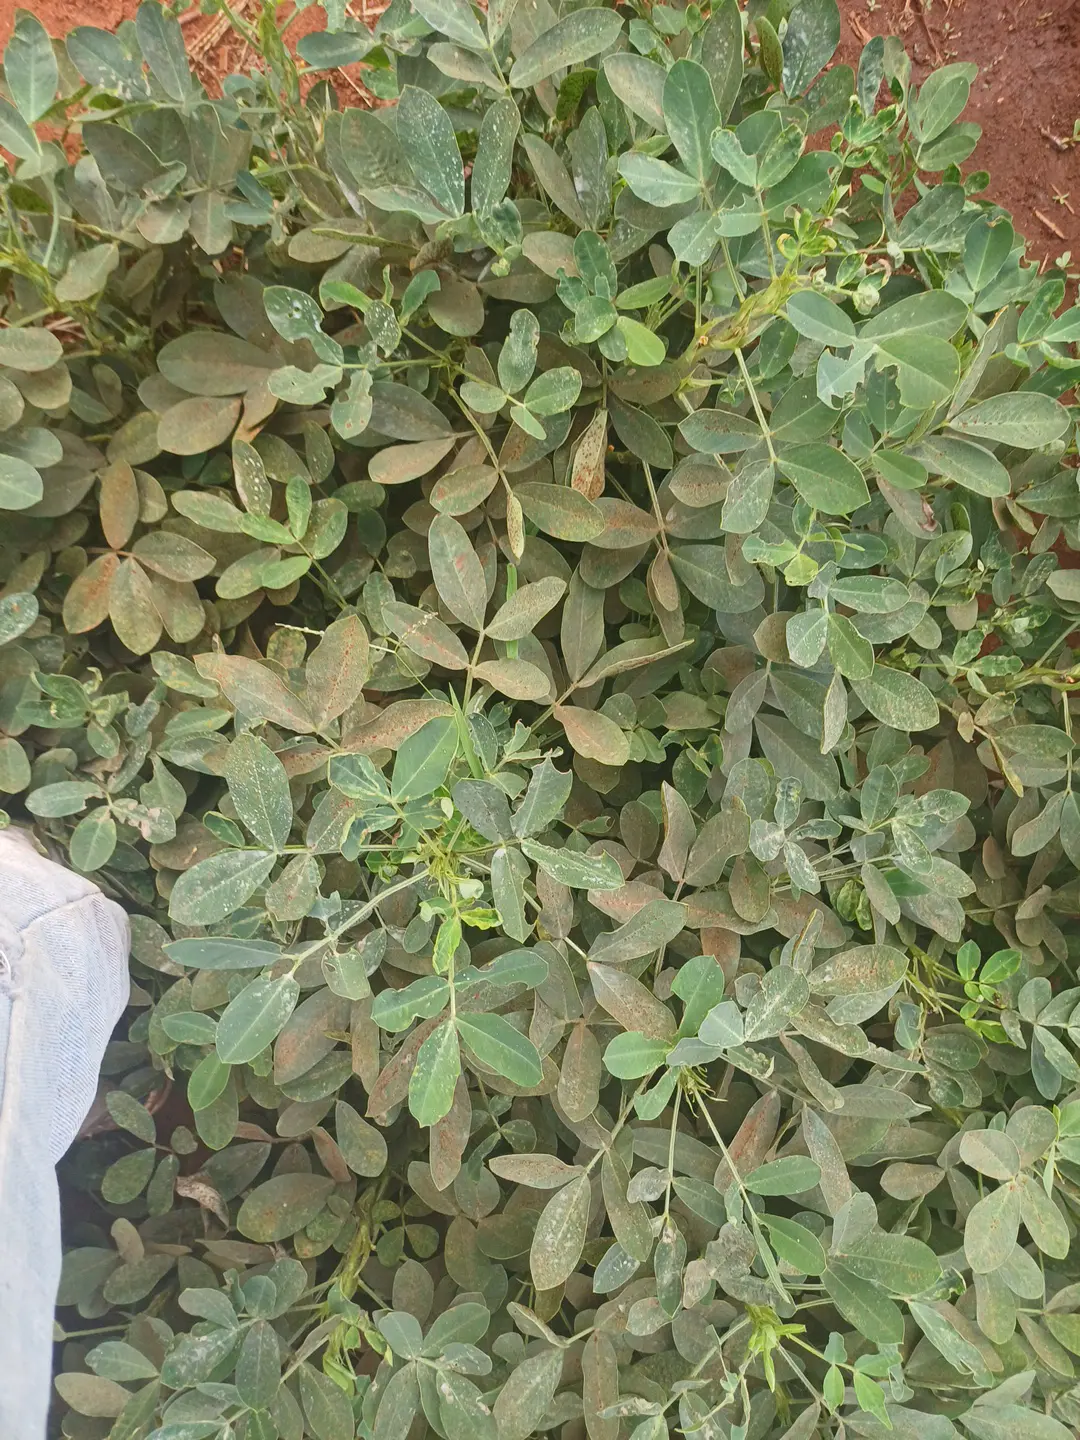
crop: groundnut
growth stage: pegging
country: Kenya
